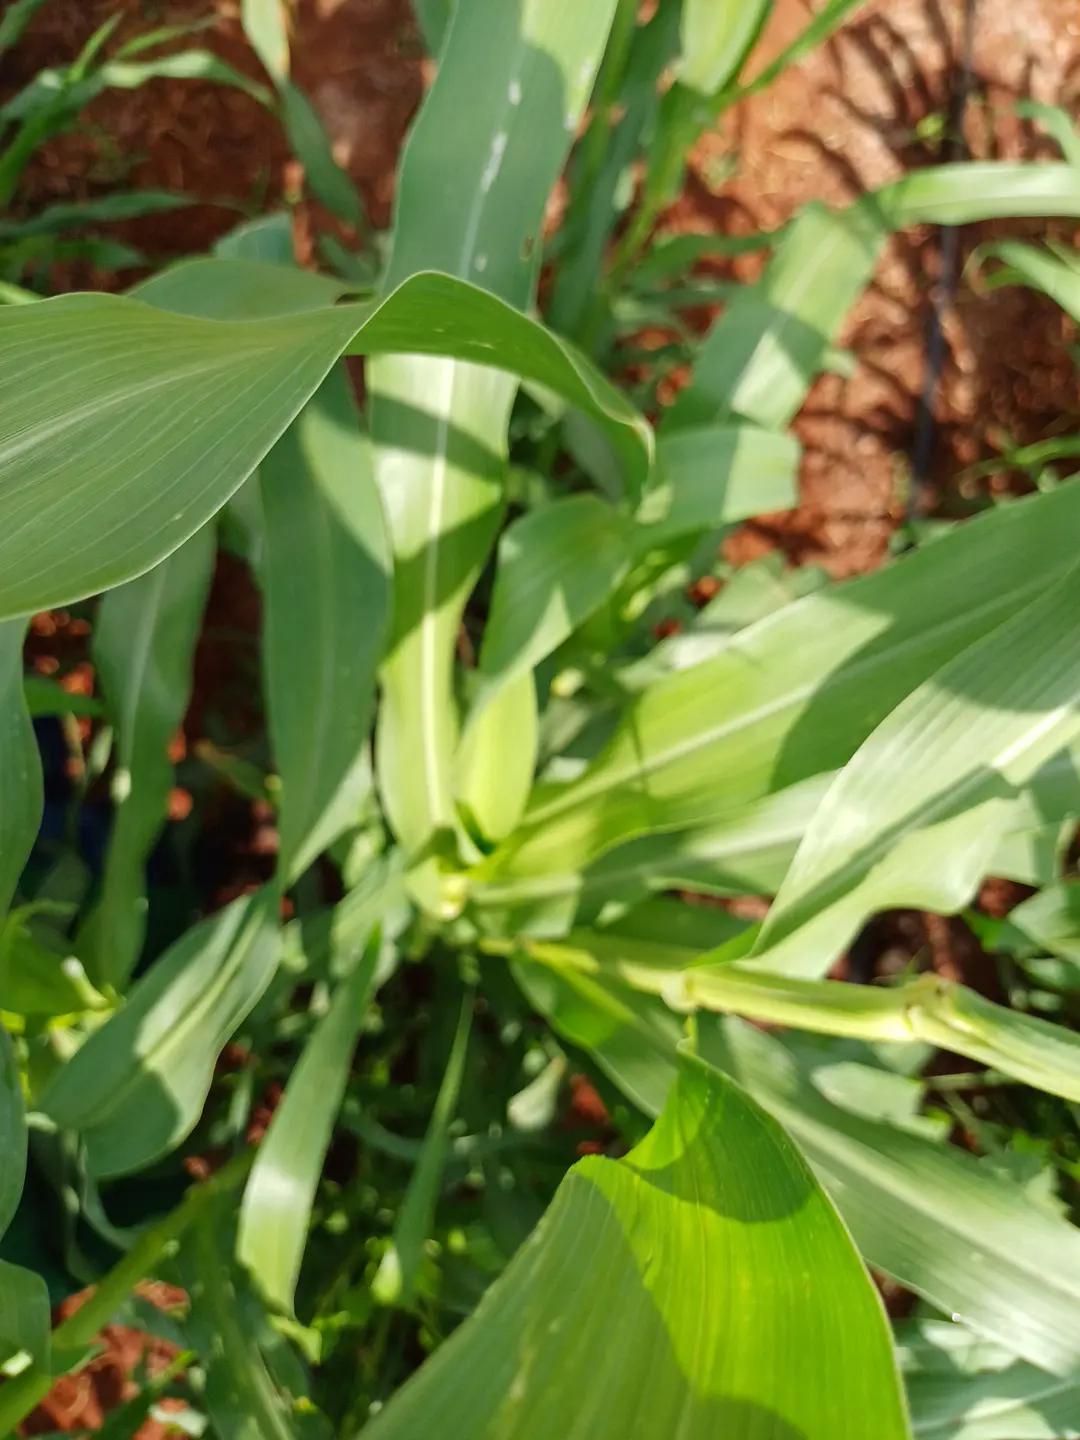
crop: pearl millet
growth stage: flowering
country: Kenya
